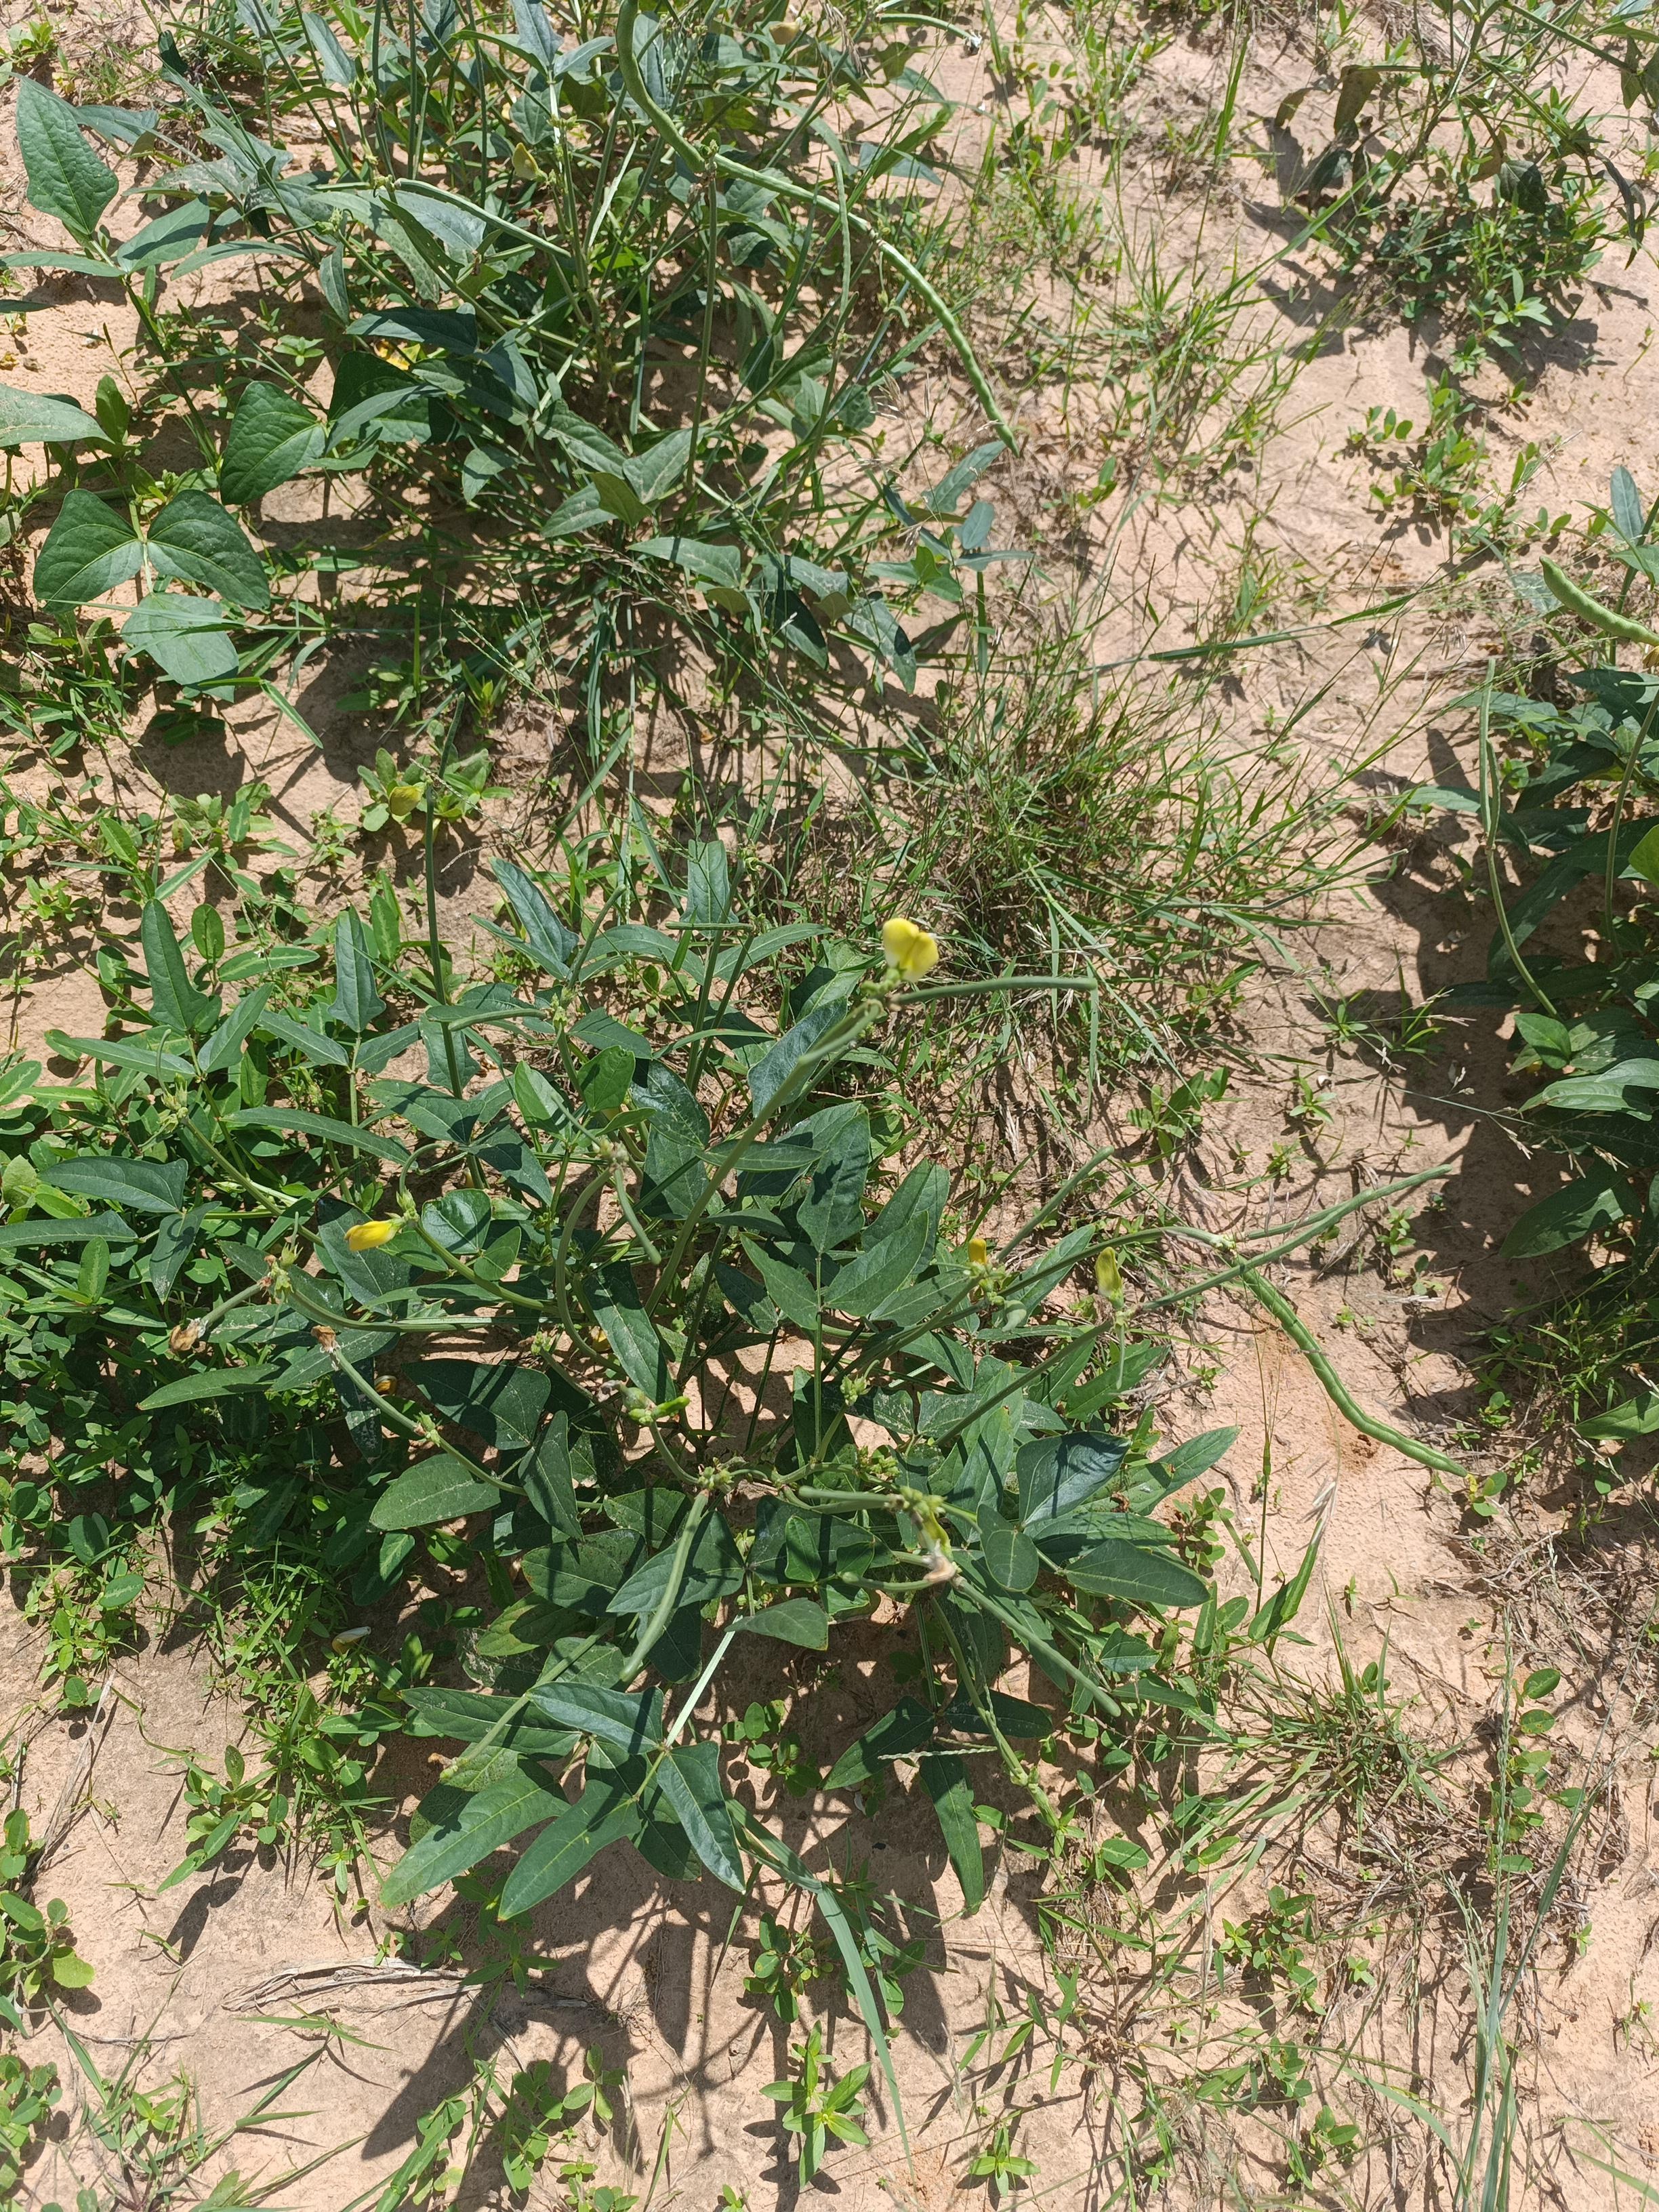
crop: cowpea
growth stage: maturity
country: Nigeria
